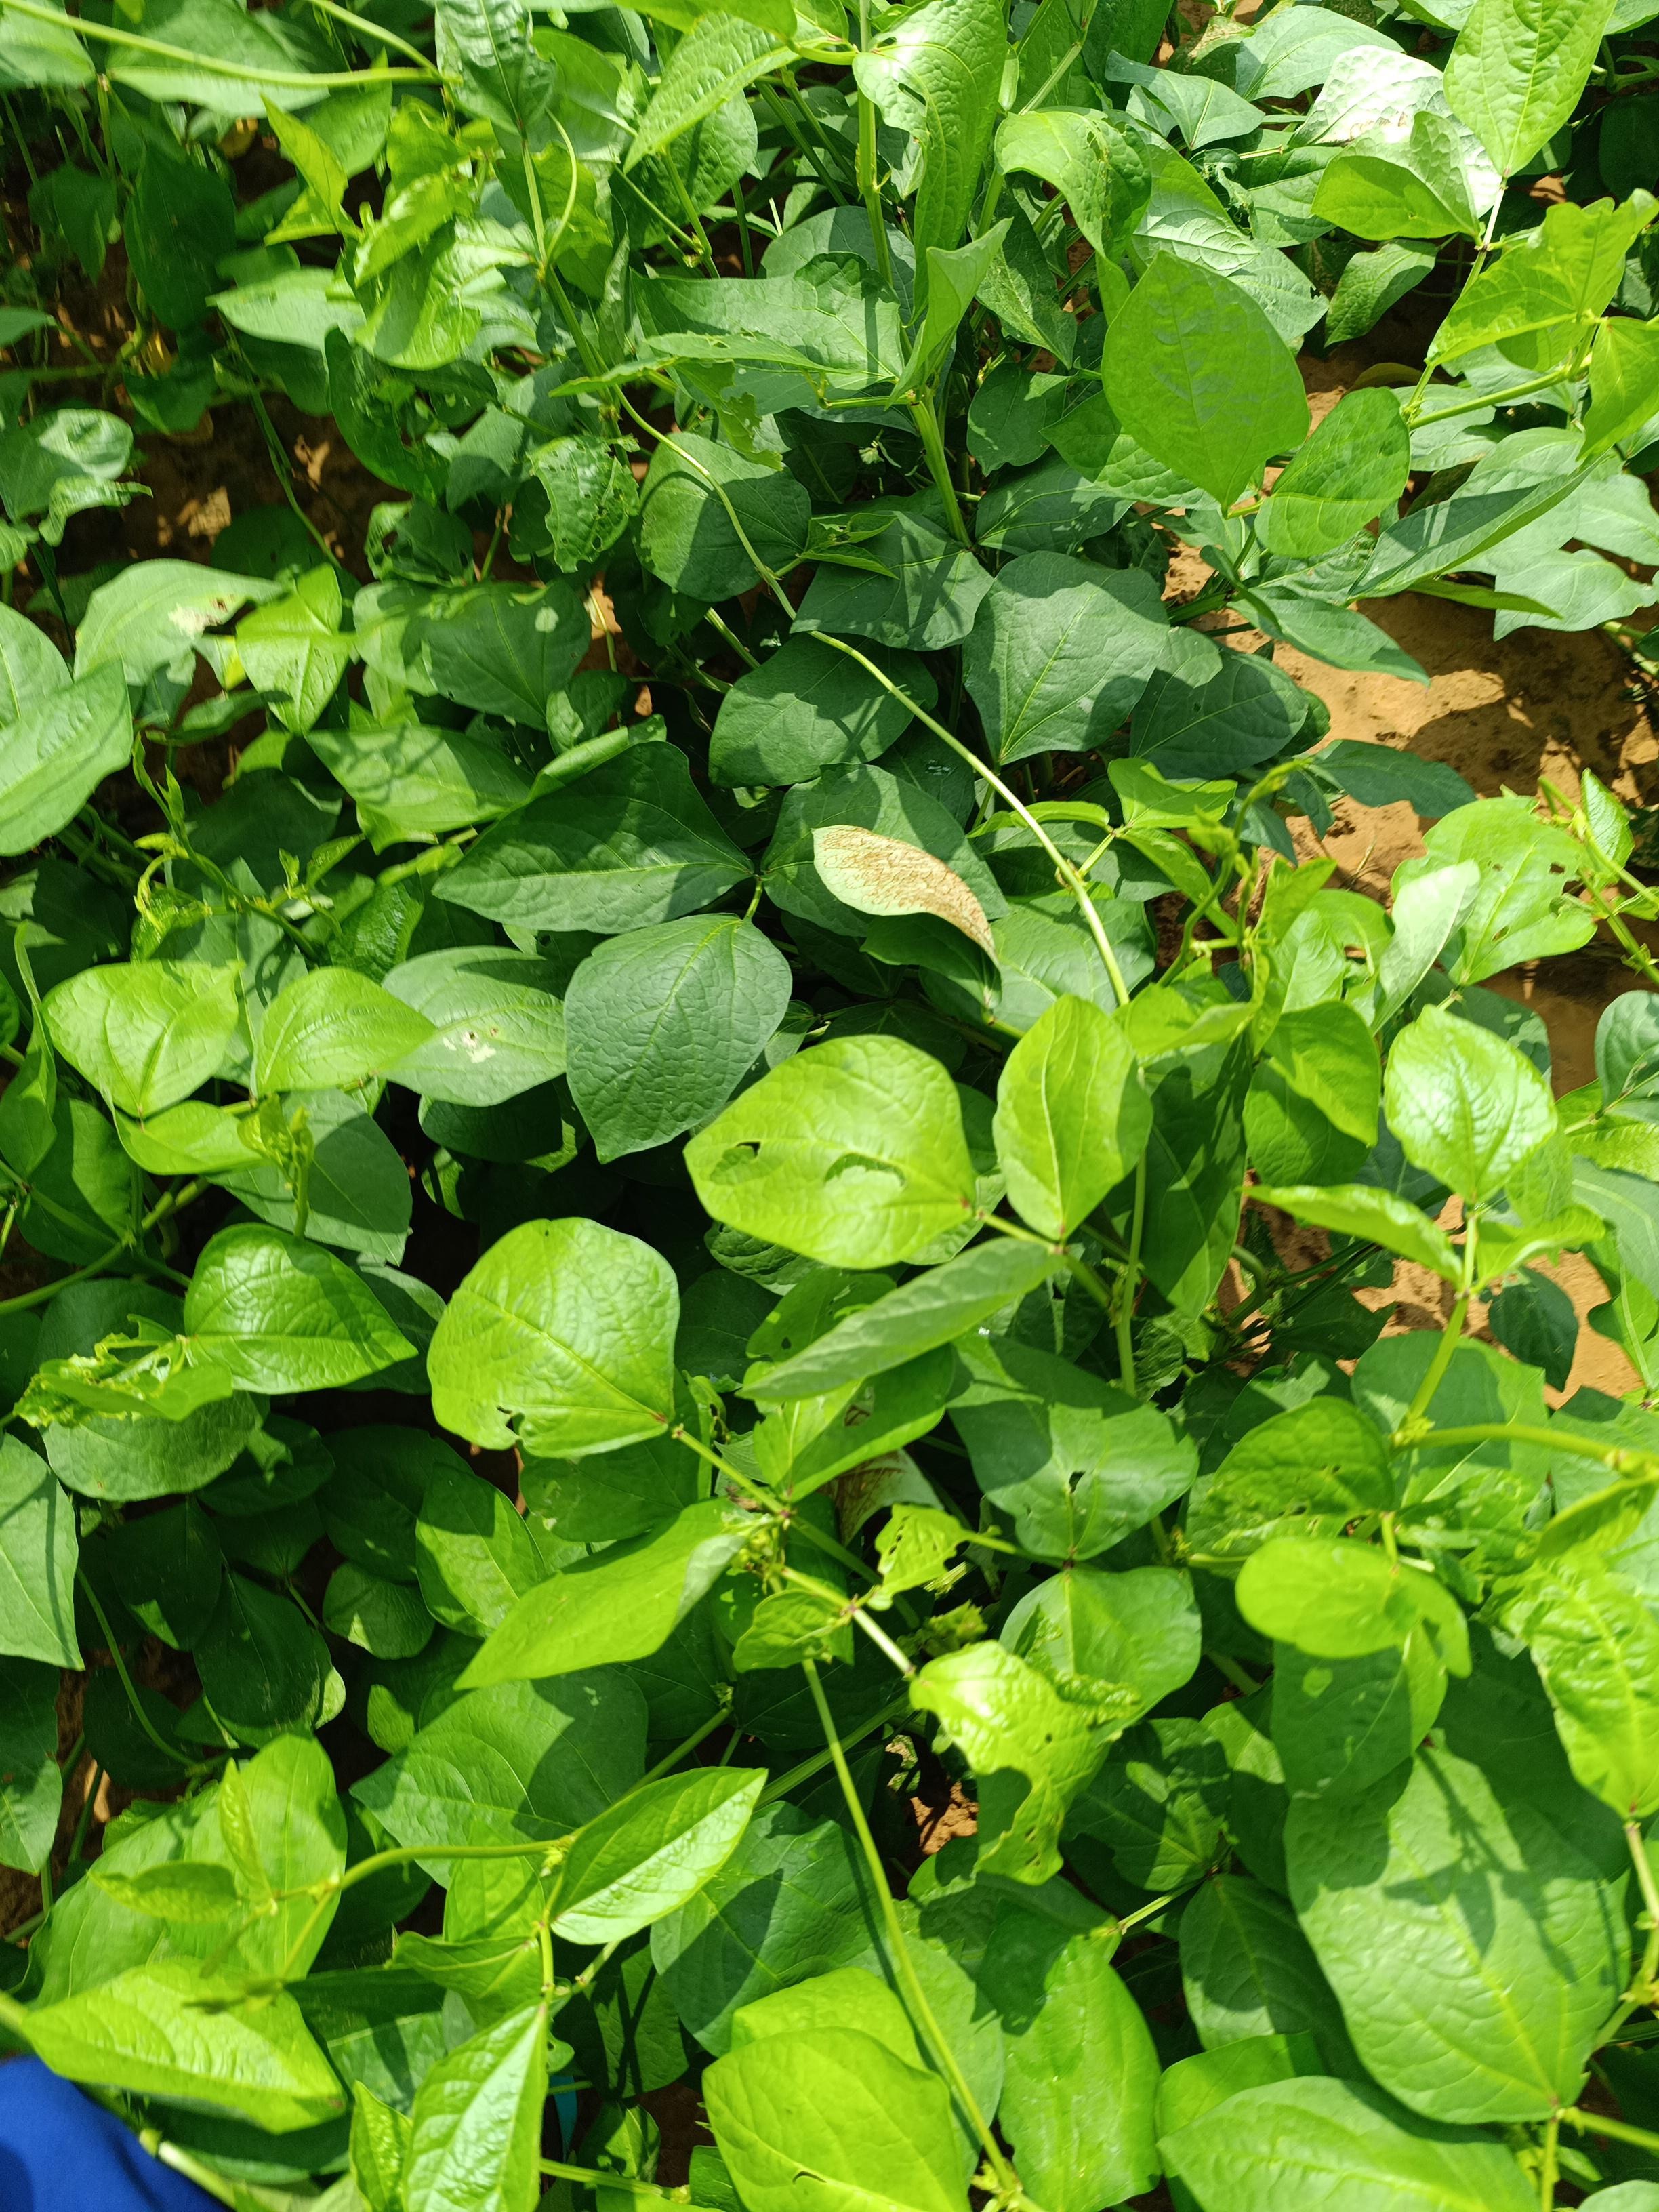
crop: cowpea
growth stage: emergence
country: Nigeria
